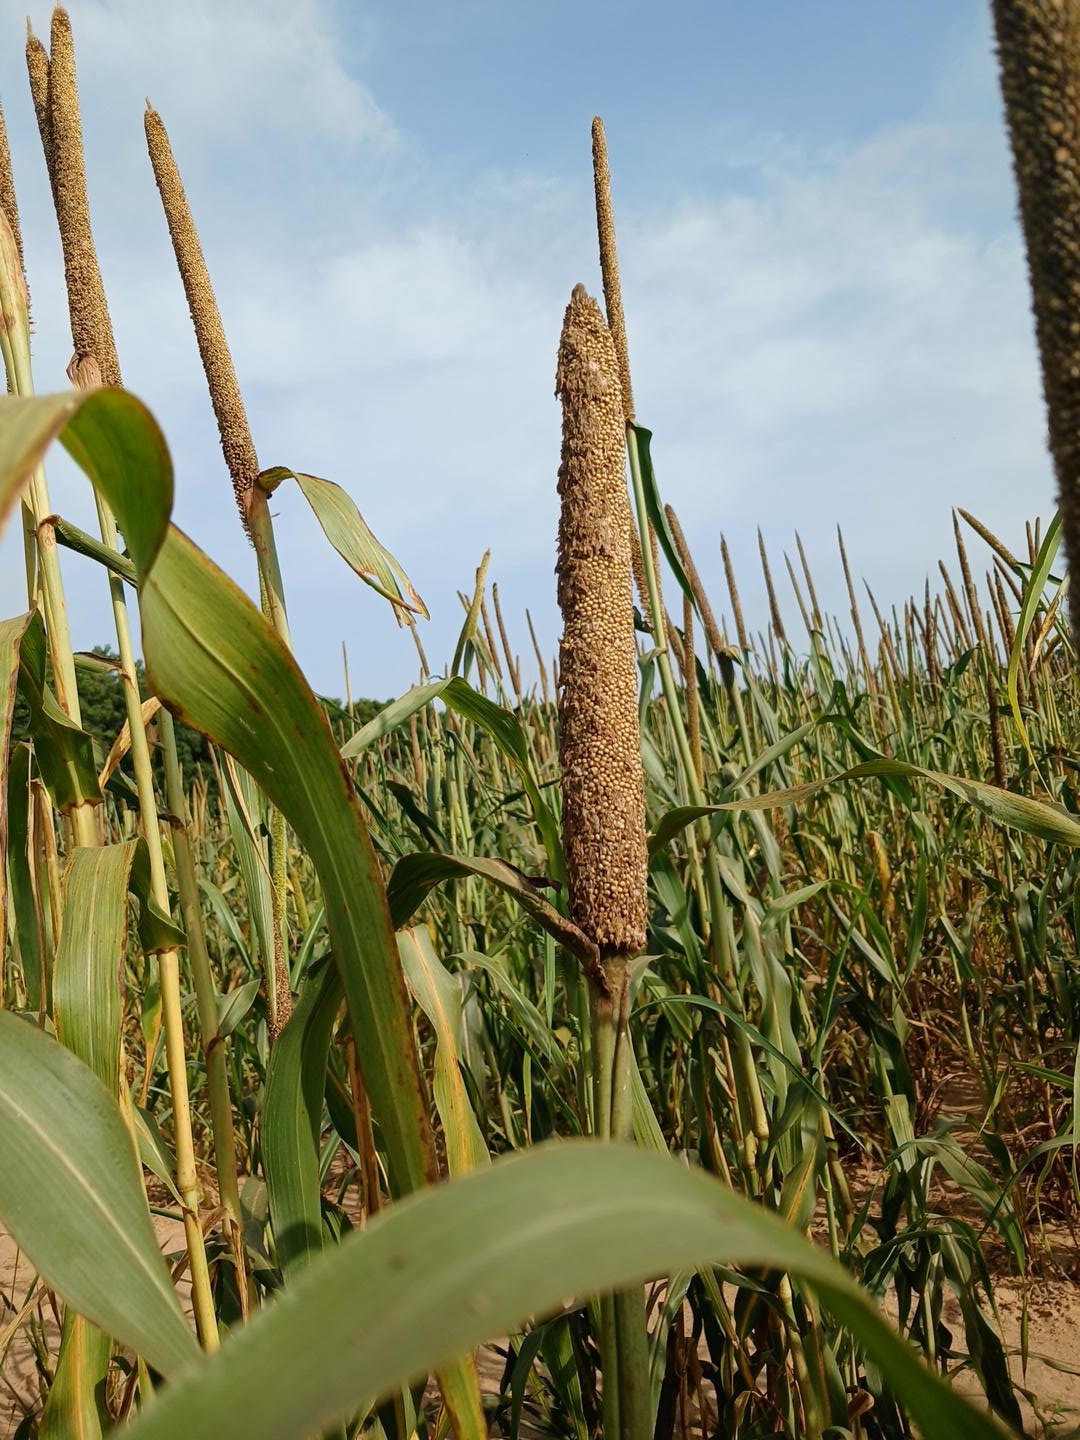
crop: pearl millet
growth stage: maturity
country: Senegal
